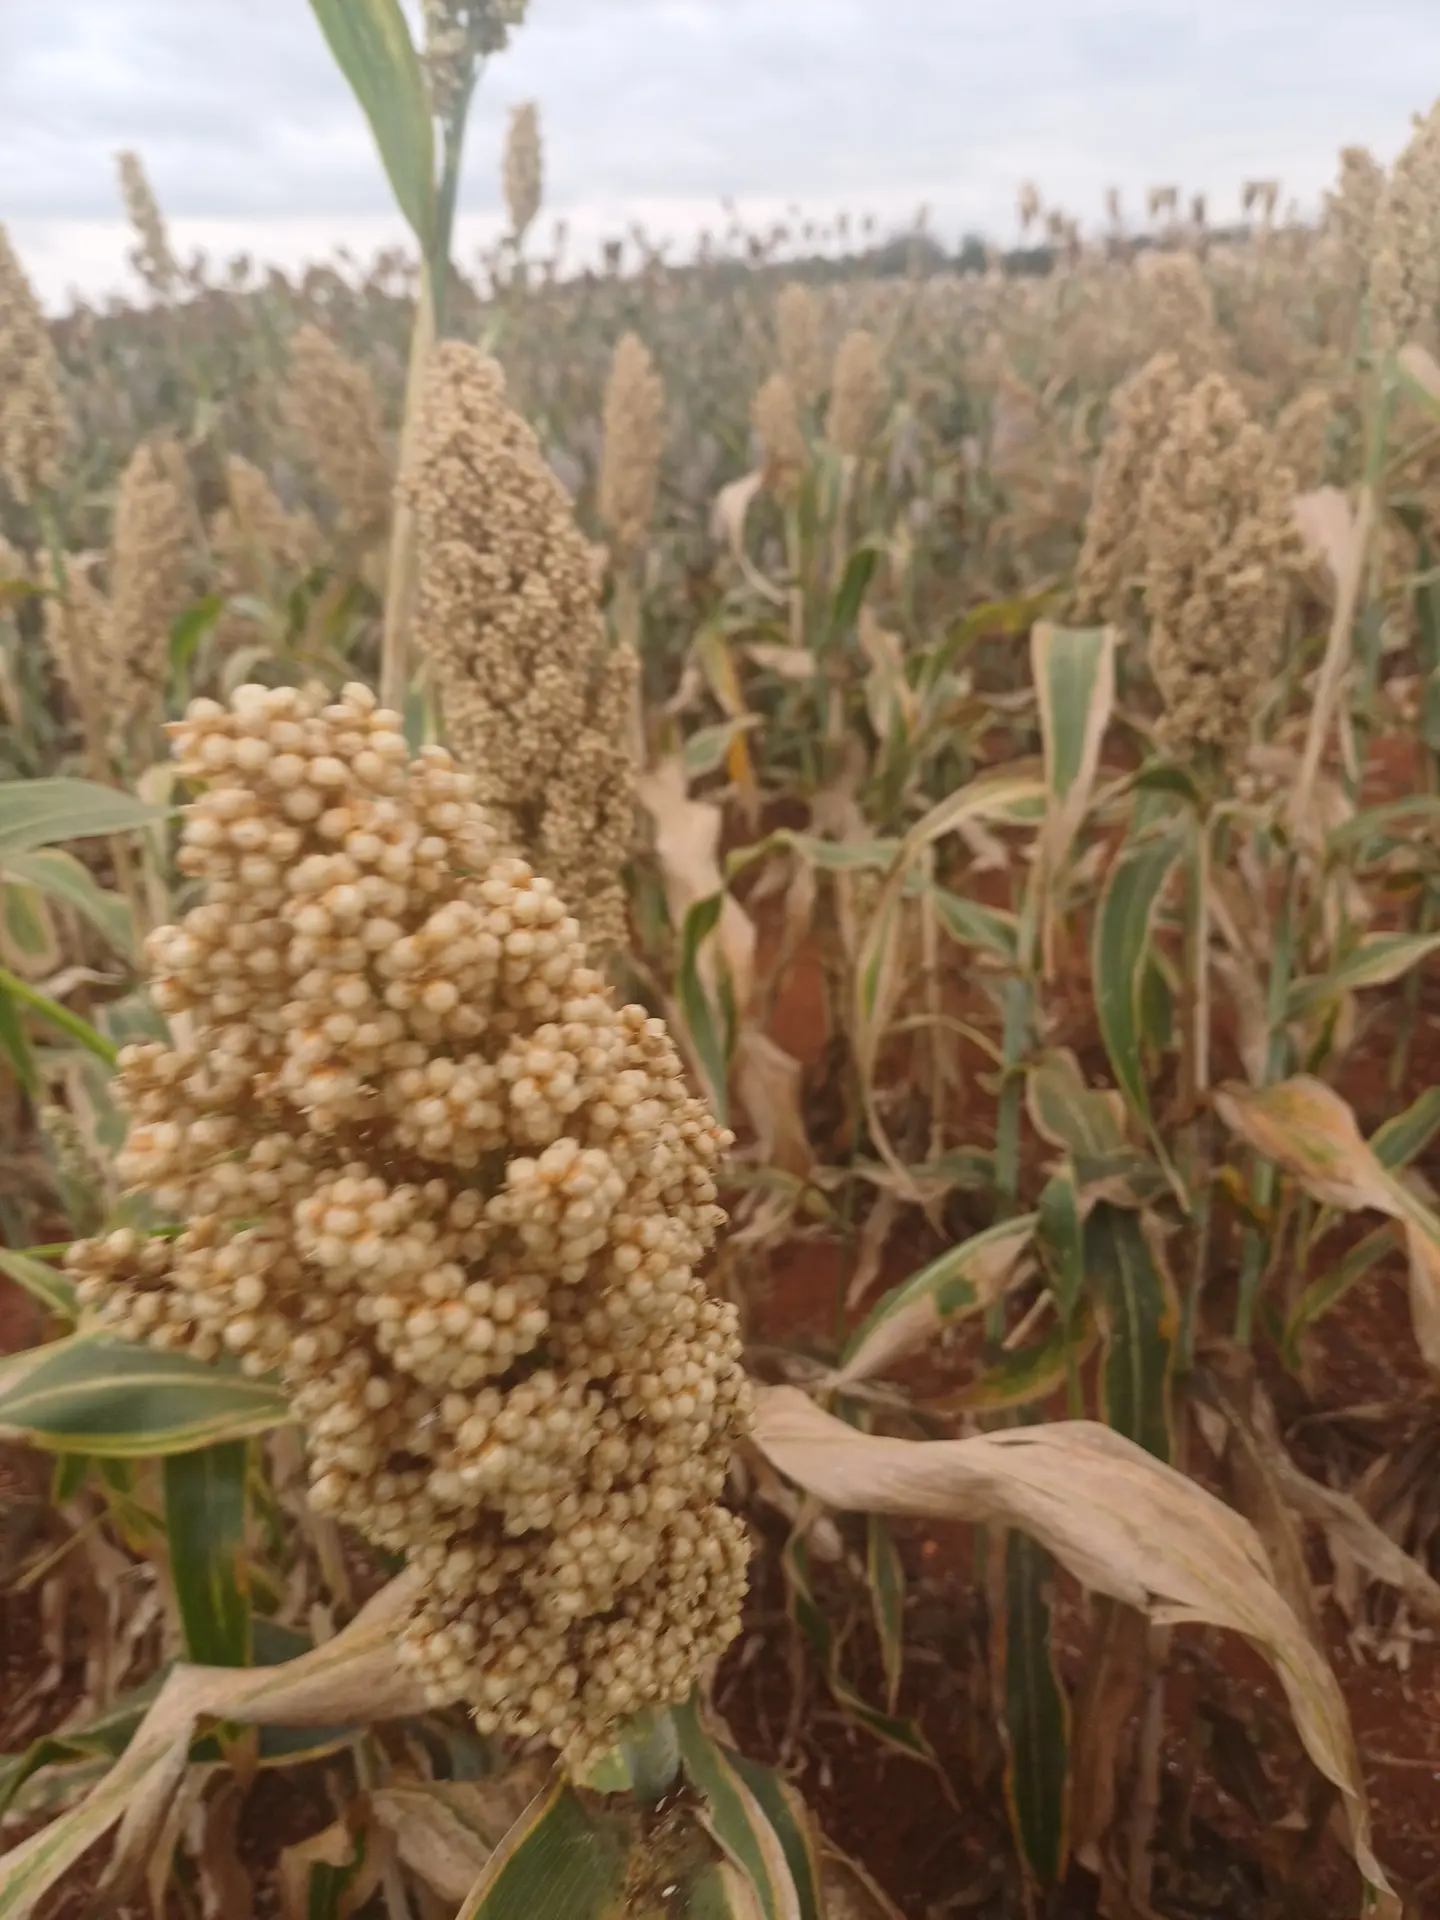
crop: sorghum
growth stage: maturity
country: Kenya
